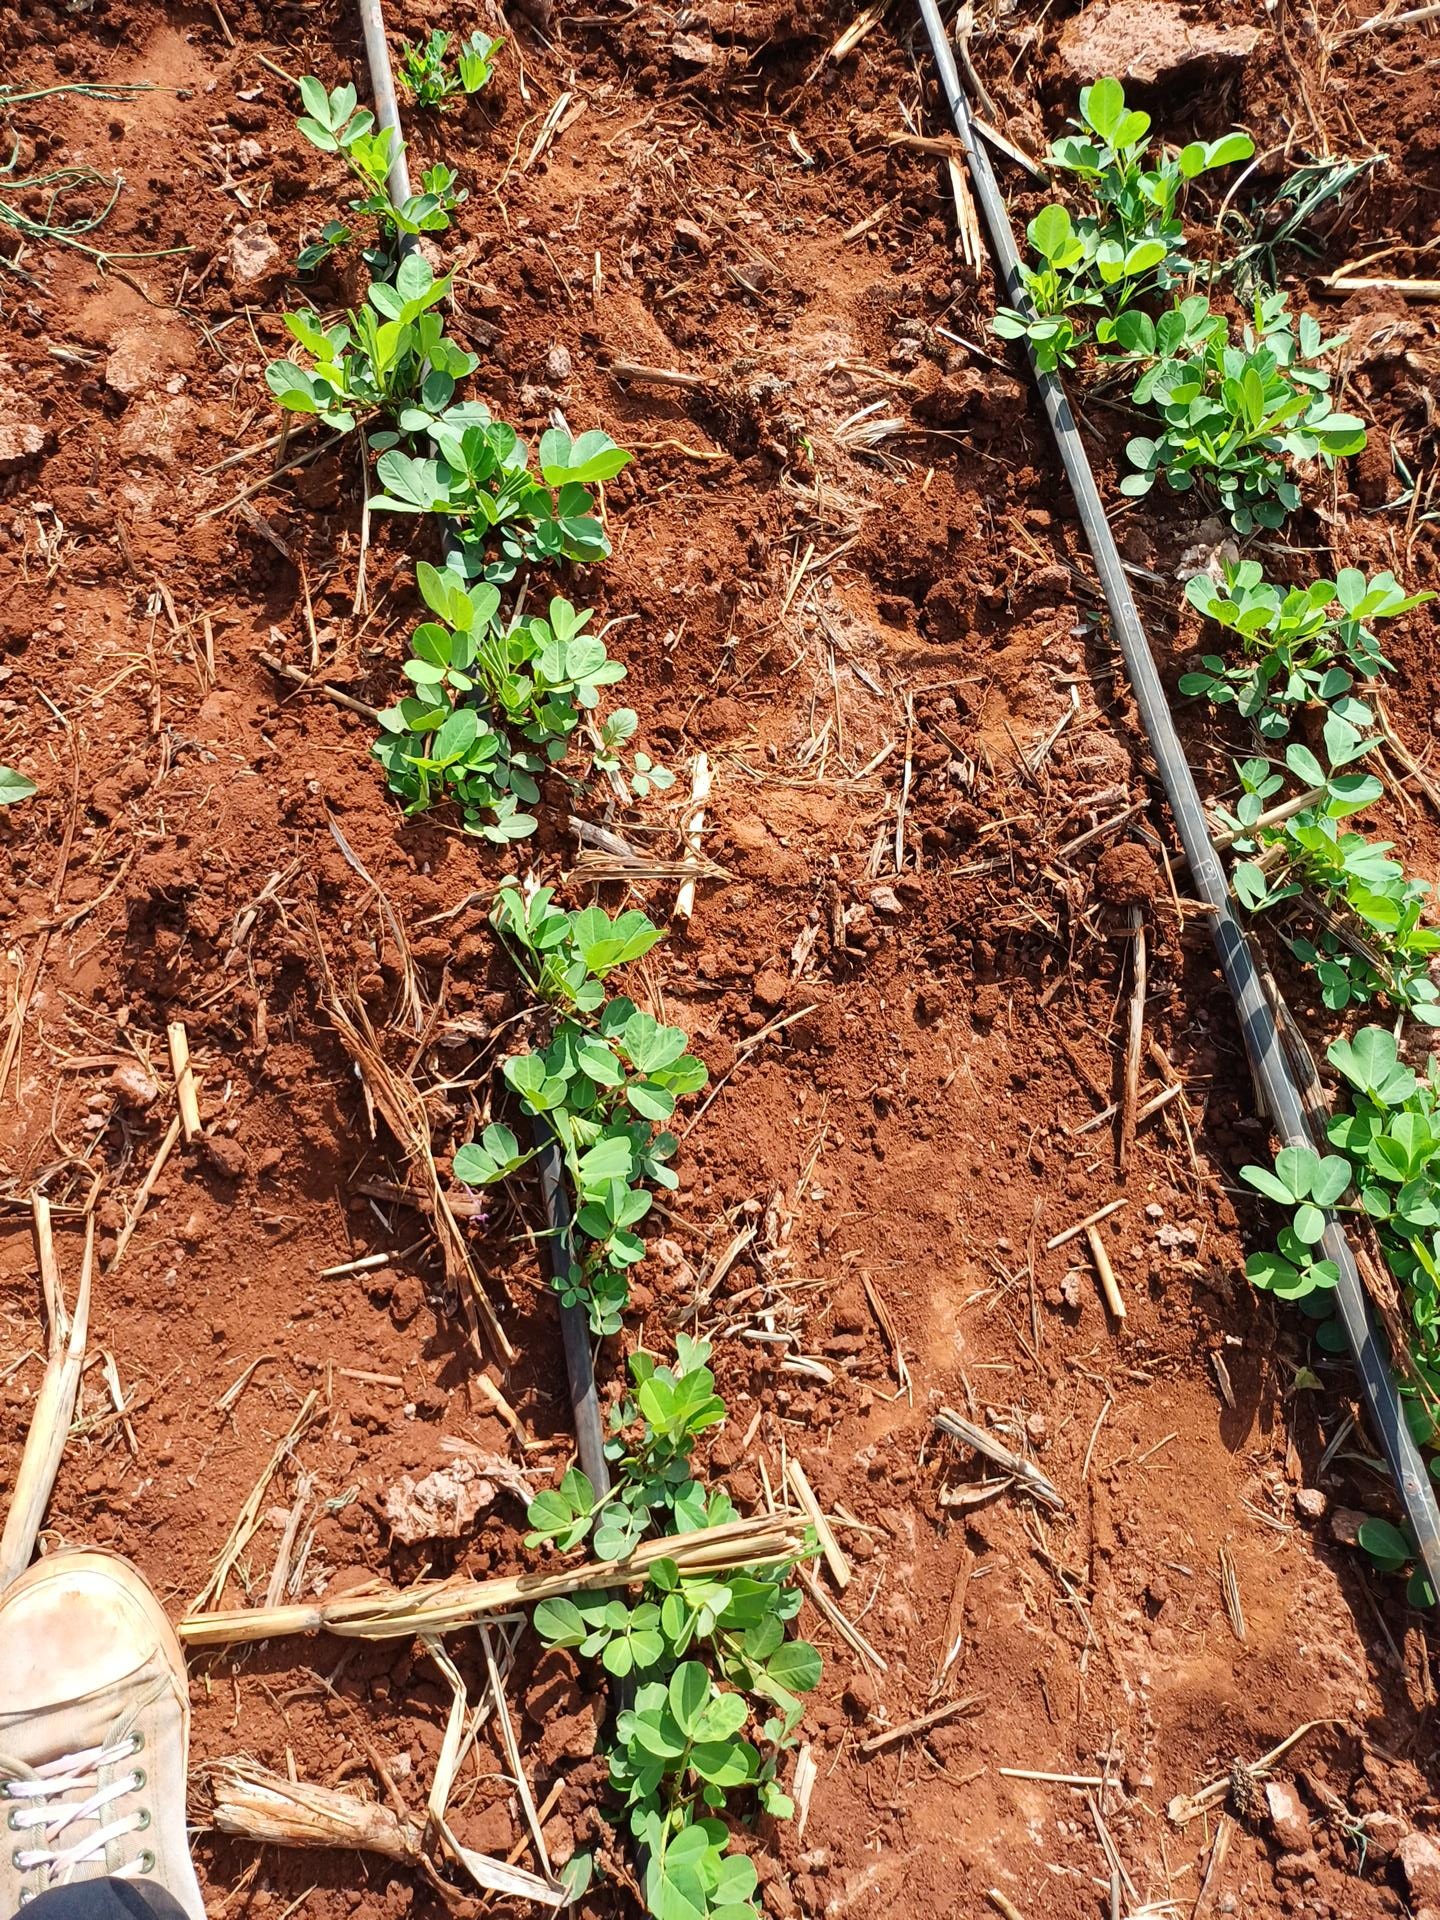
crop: groundnut
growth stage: vegetative
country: Kenya
